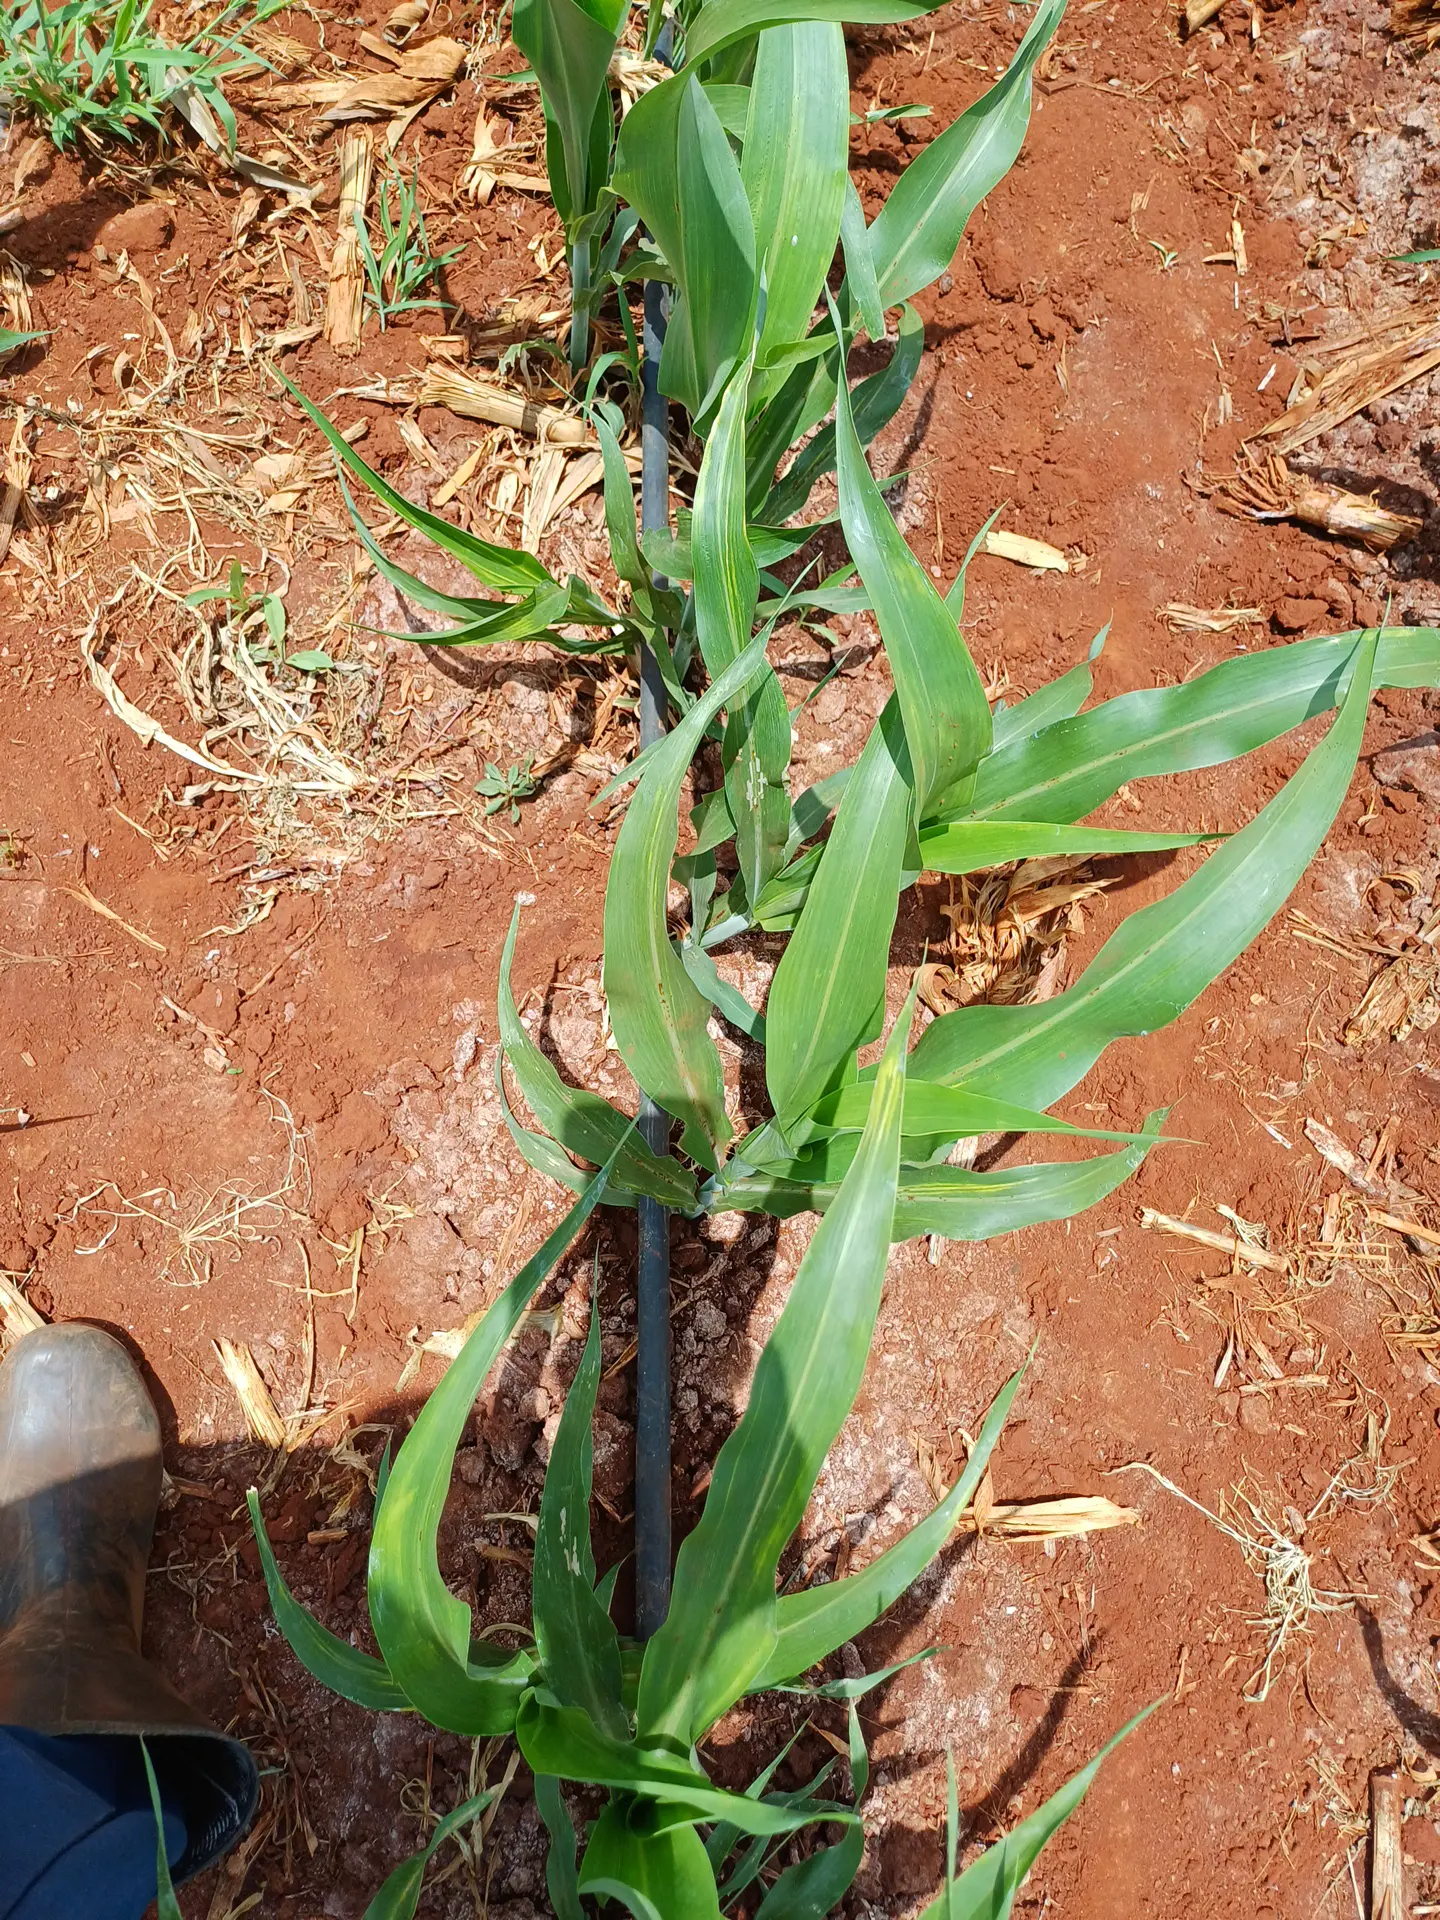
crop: sorghum
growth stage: vegetative
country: Kenya
